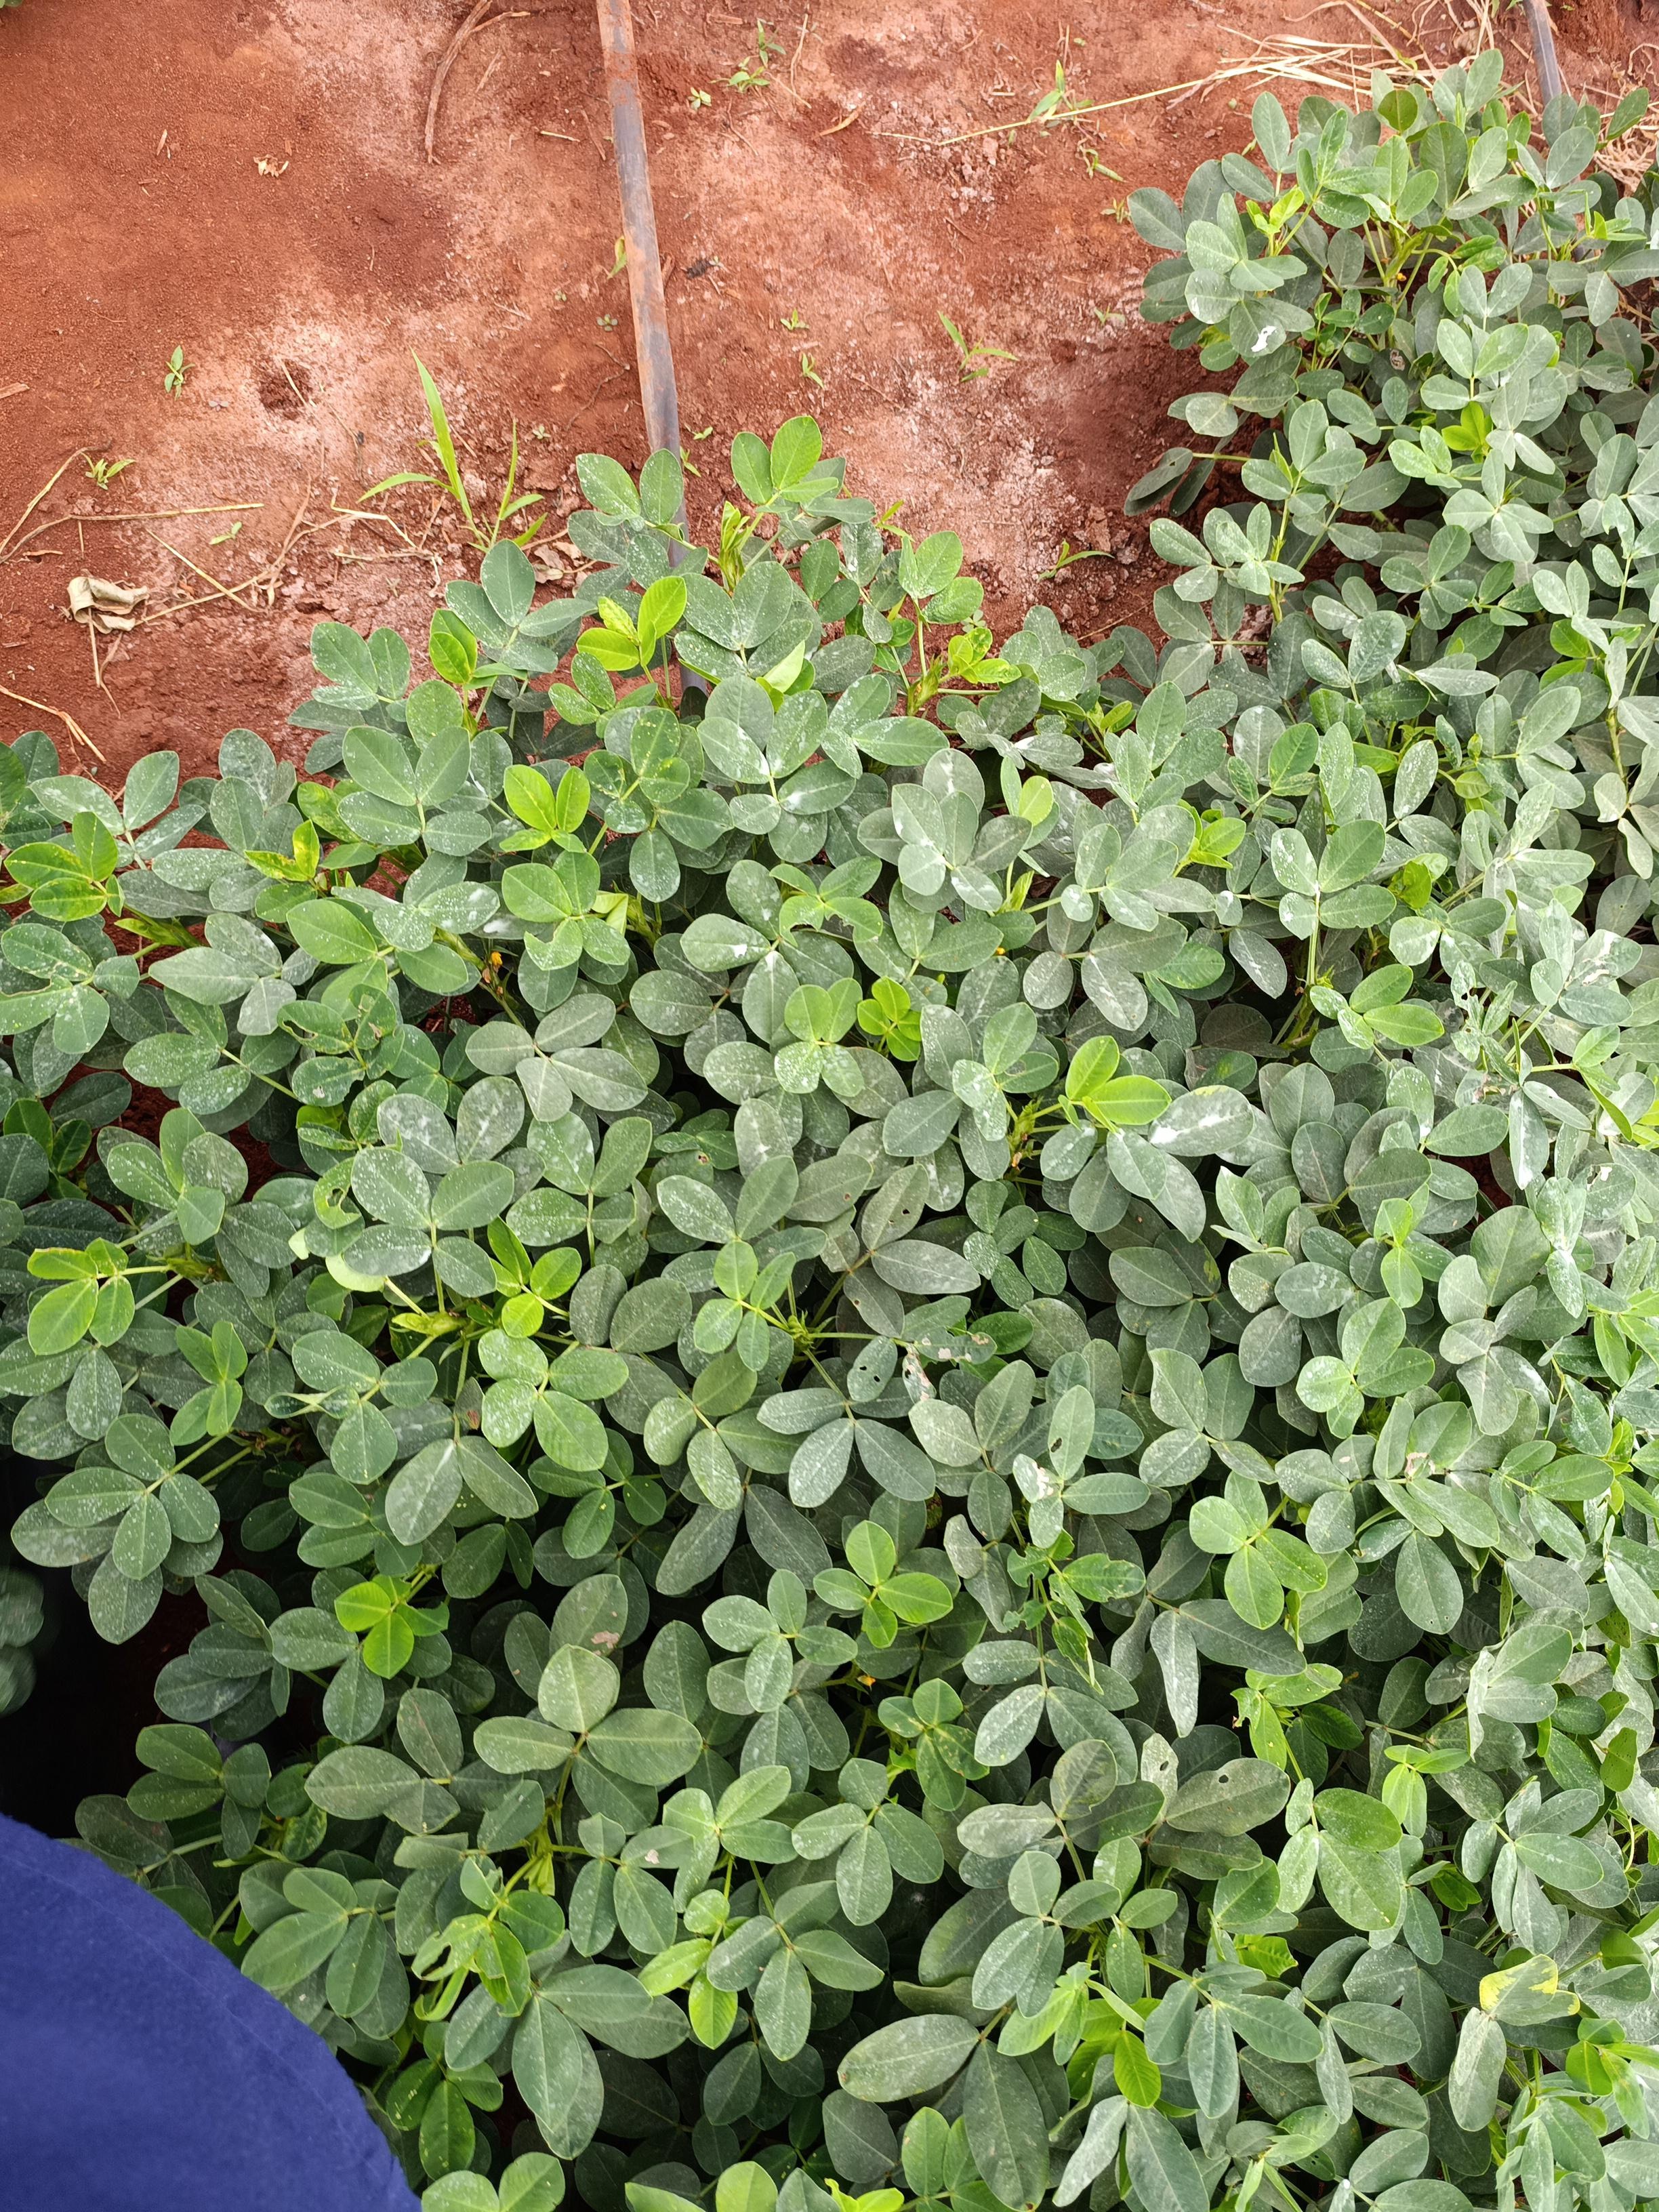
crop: groundnut
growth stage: pegging
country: Kenya
